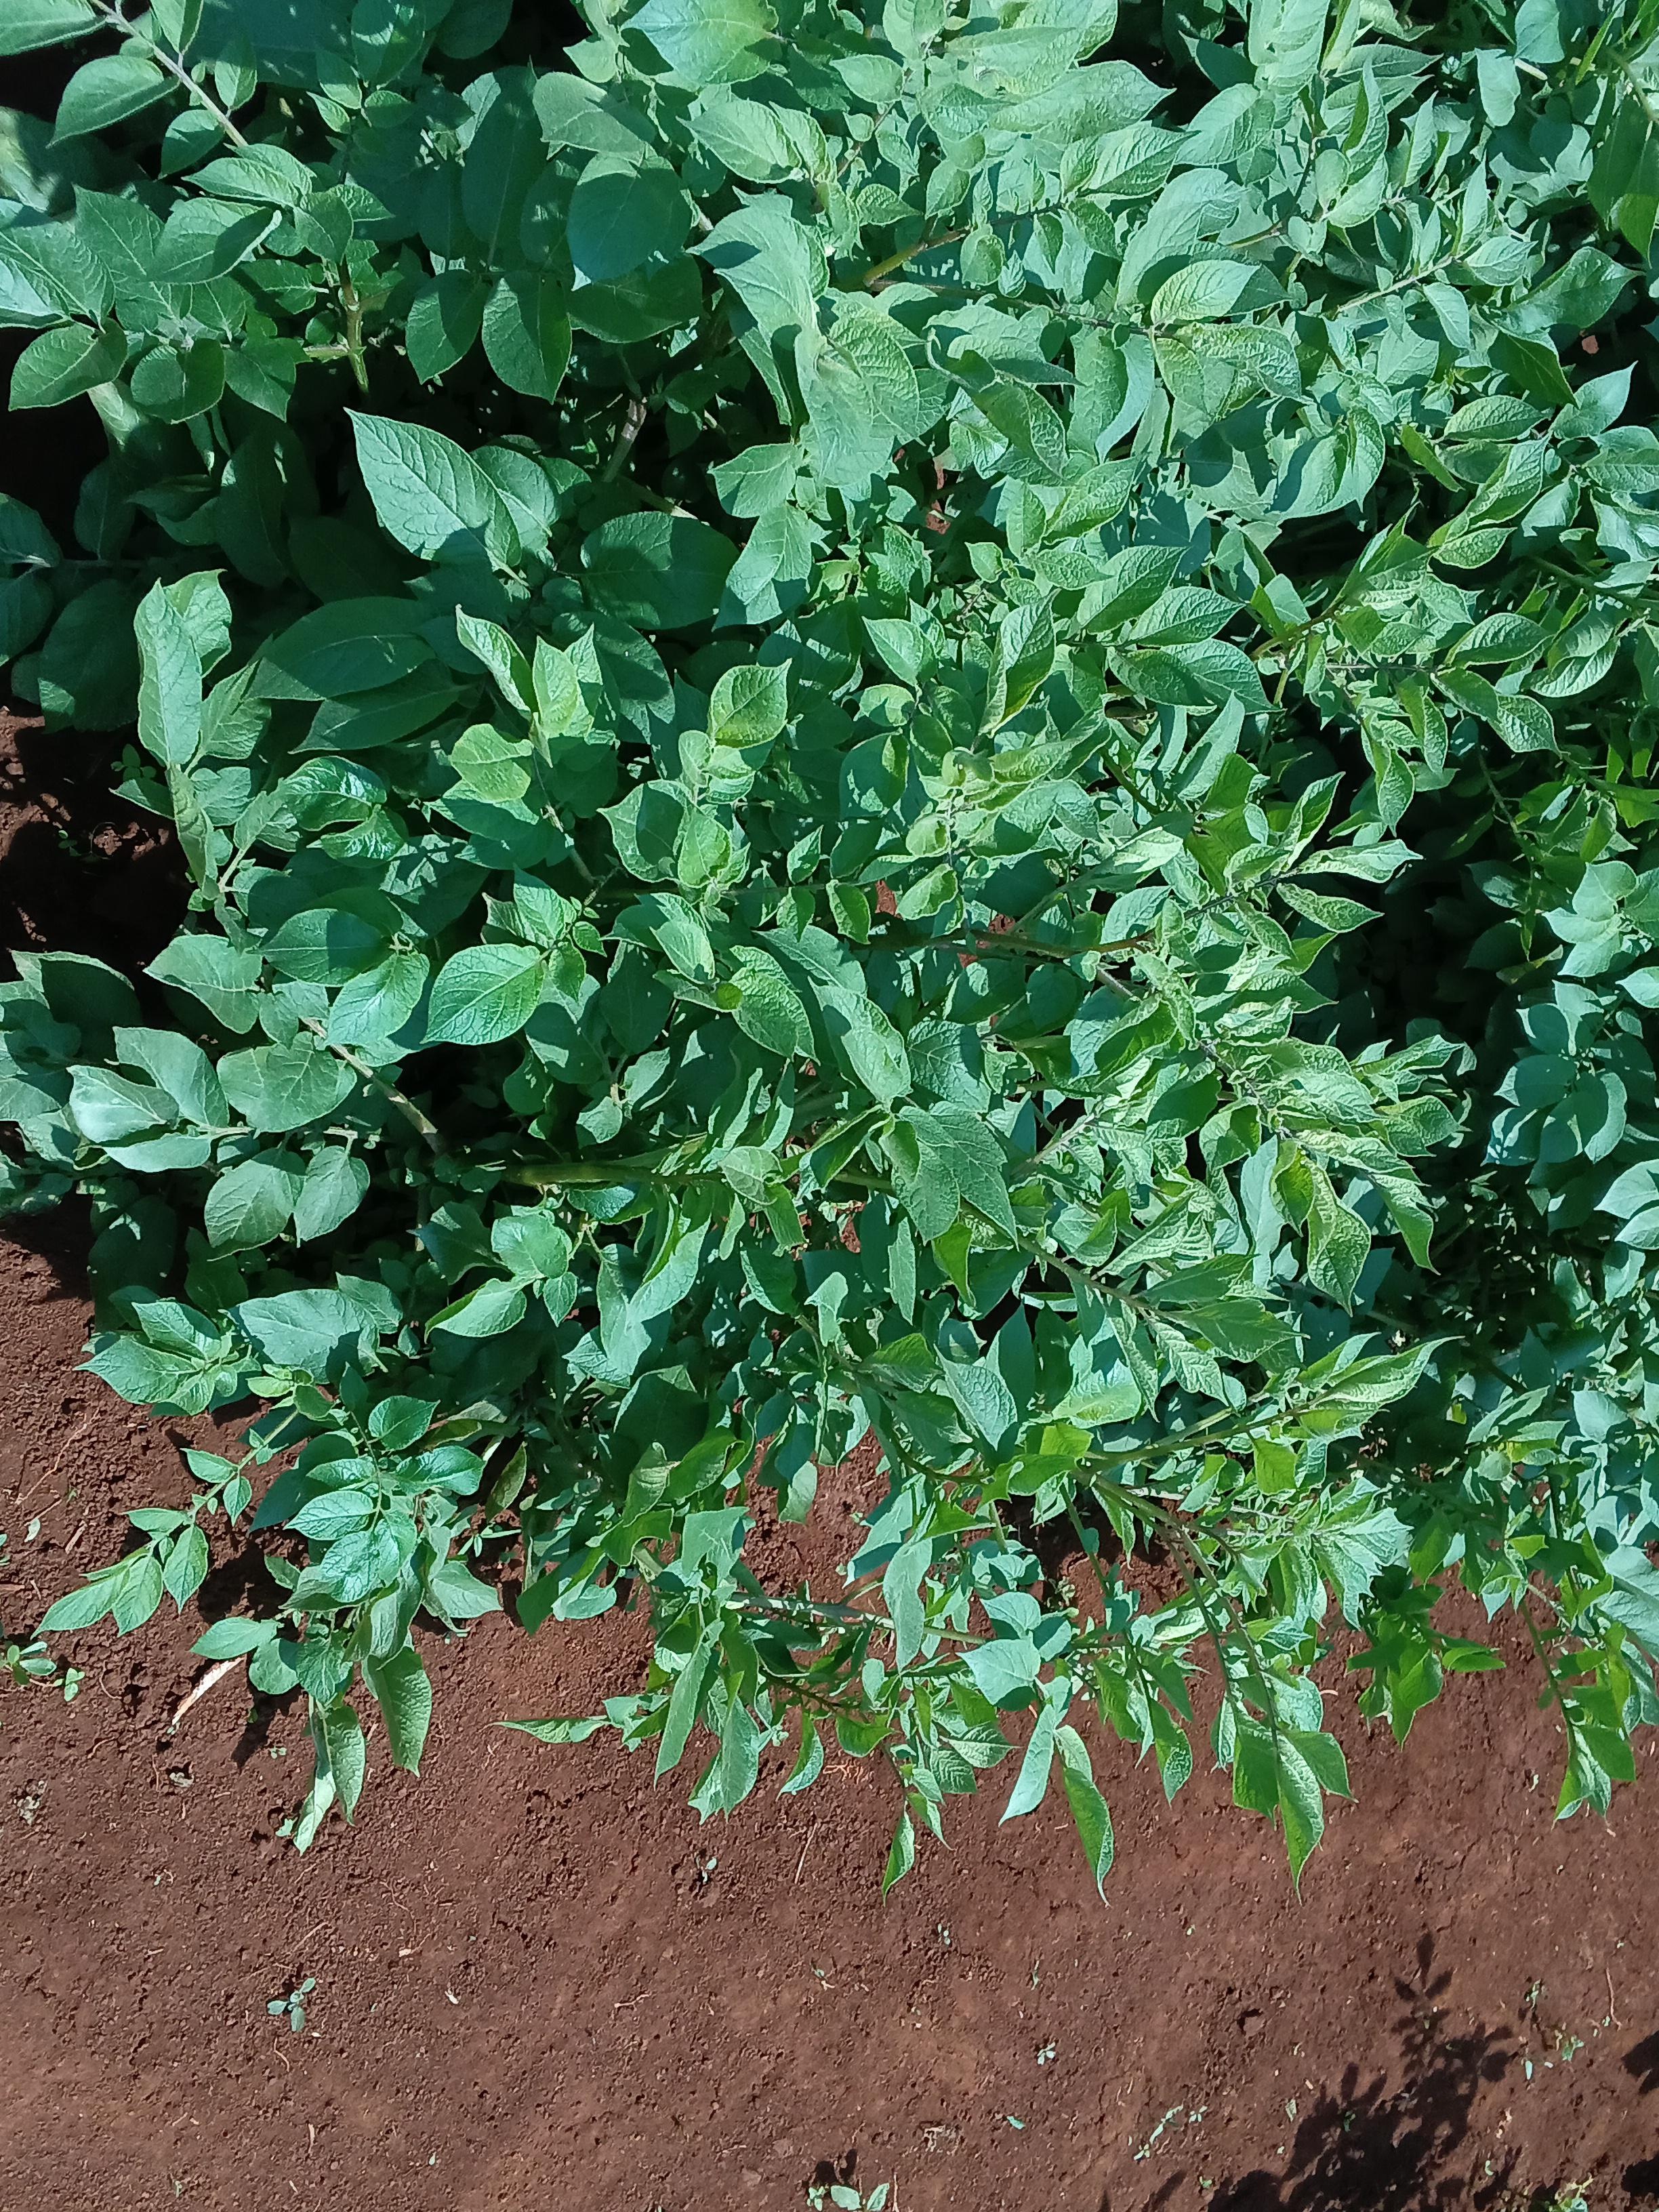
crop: potato
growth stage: vegetative
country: Kenya
